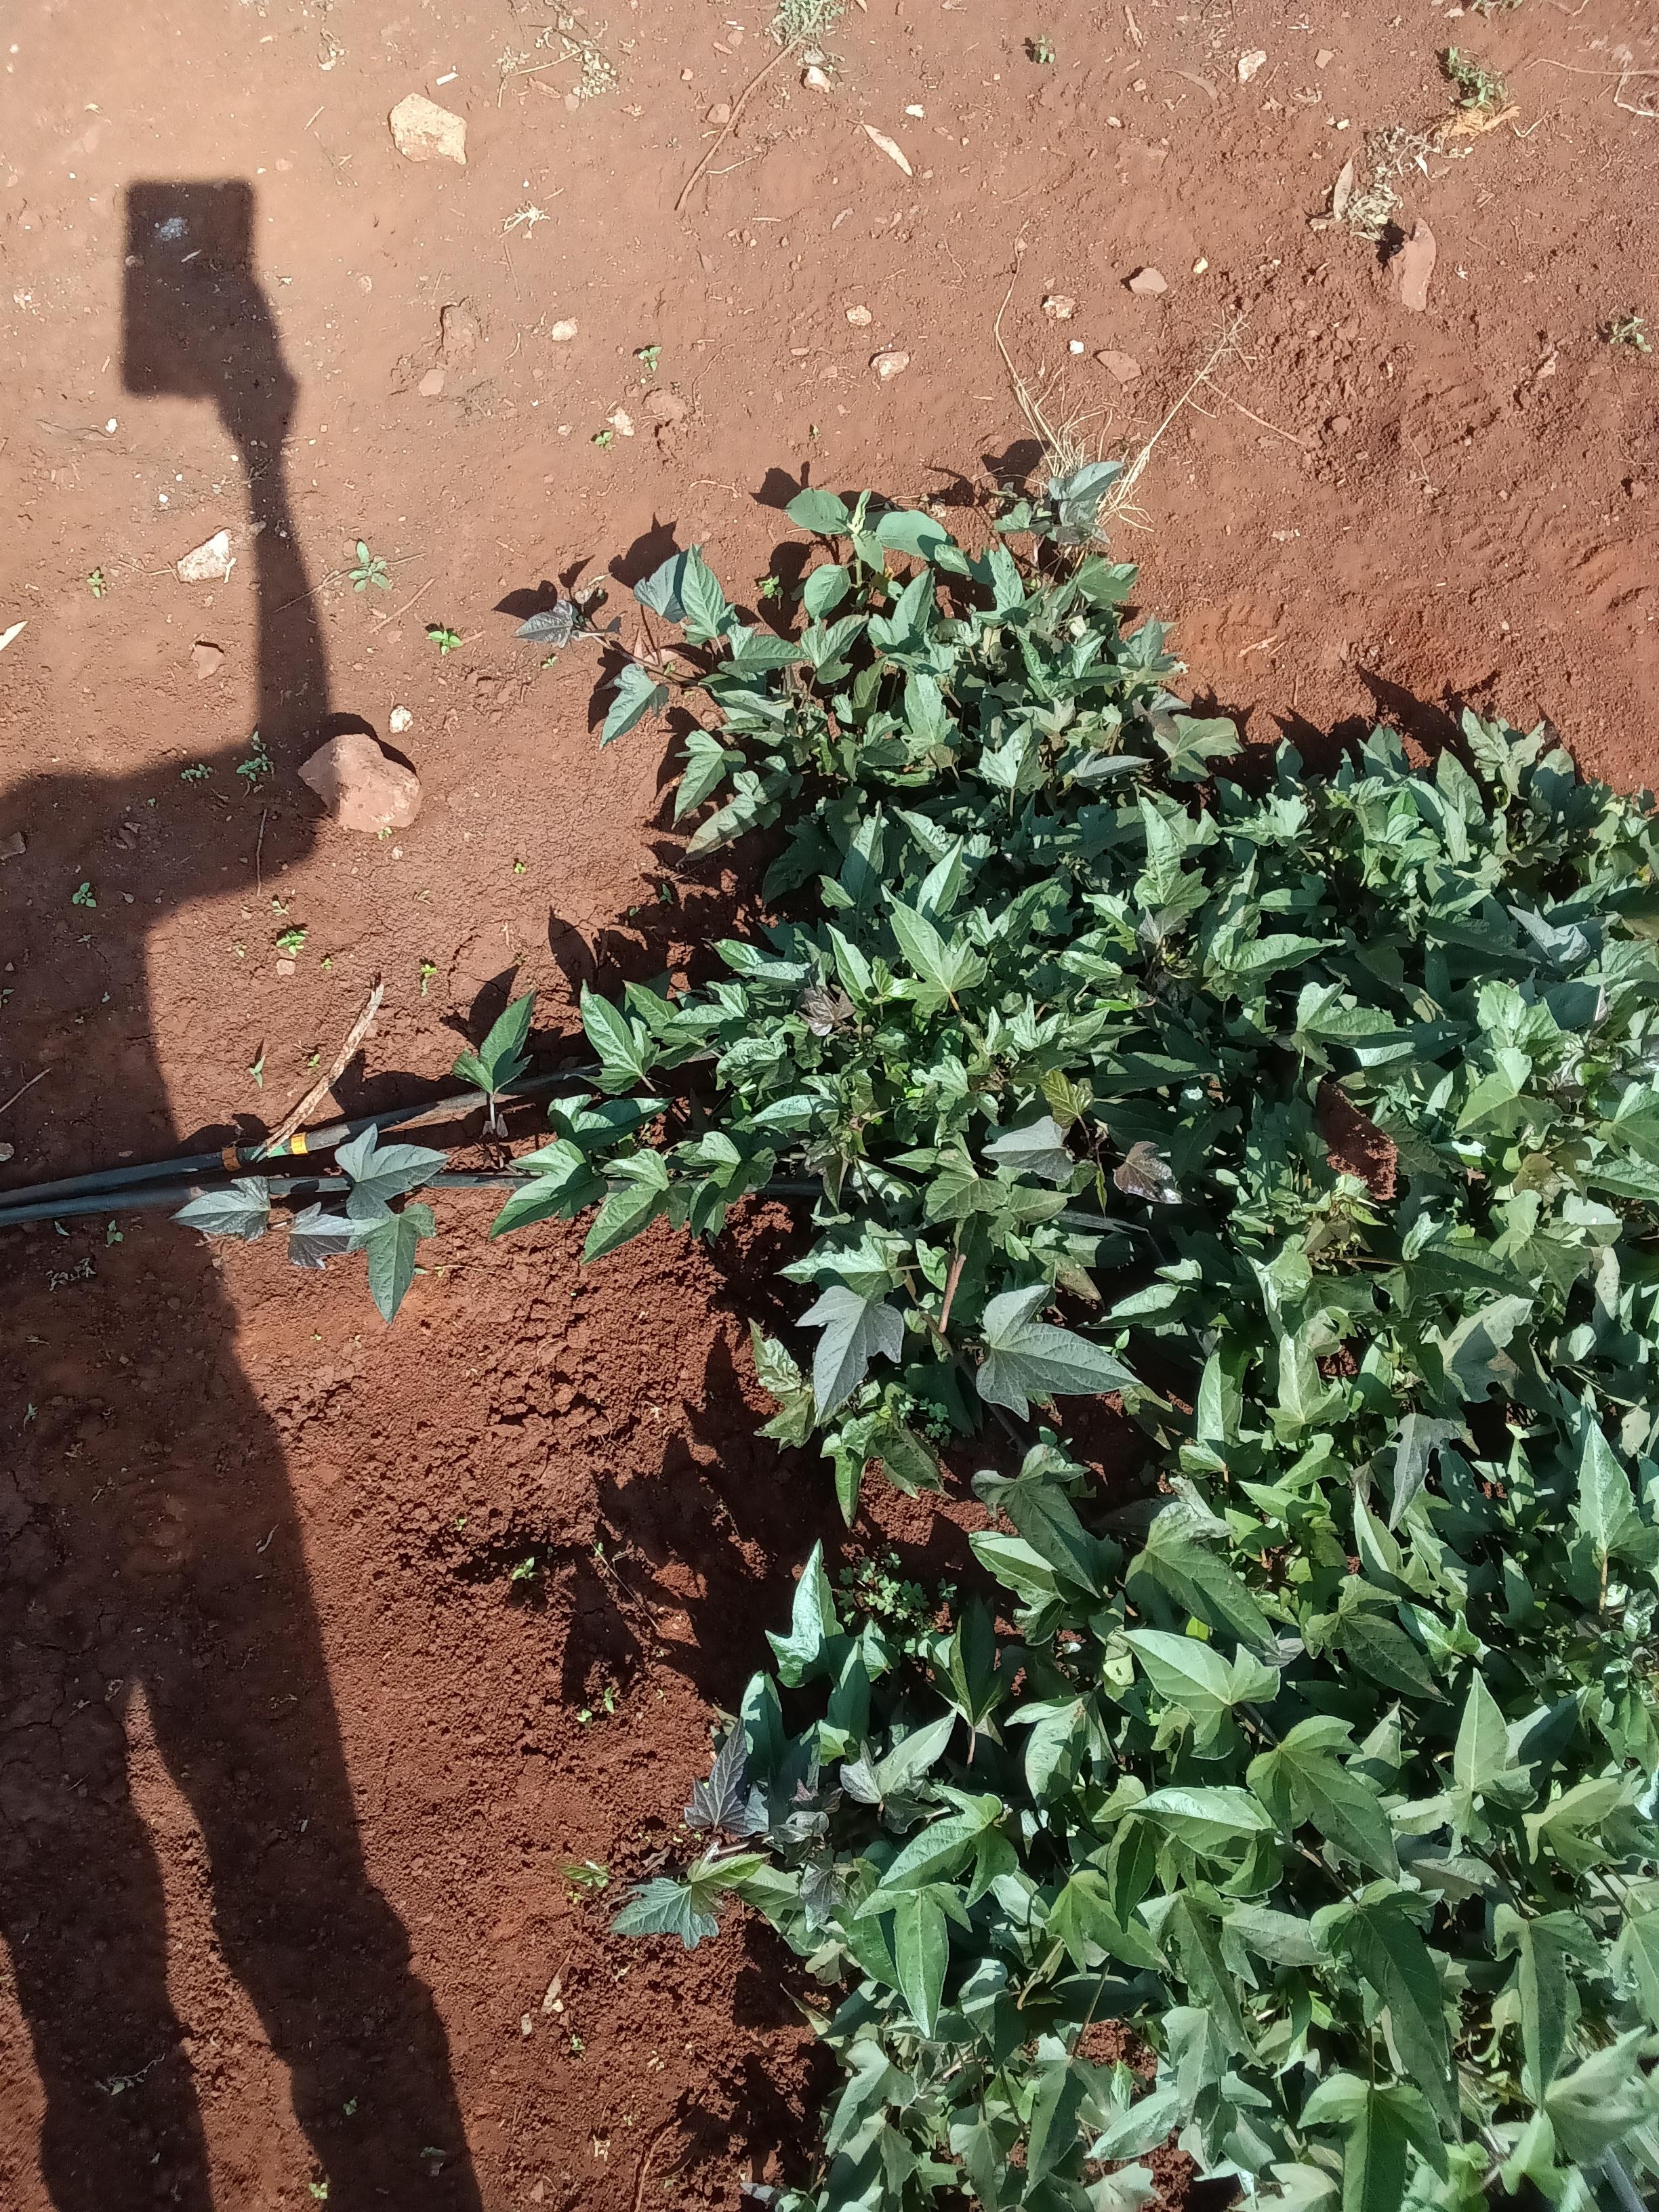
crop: sweet potato
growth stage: vegetative
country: Kenya
